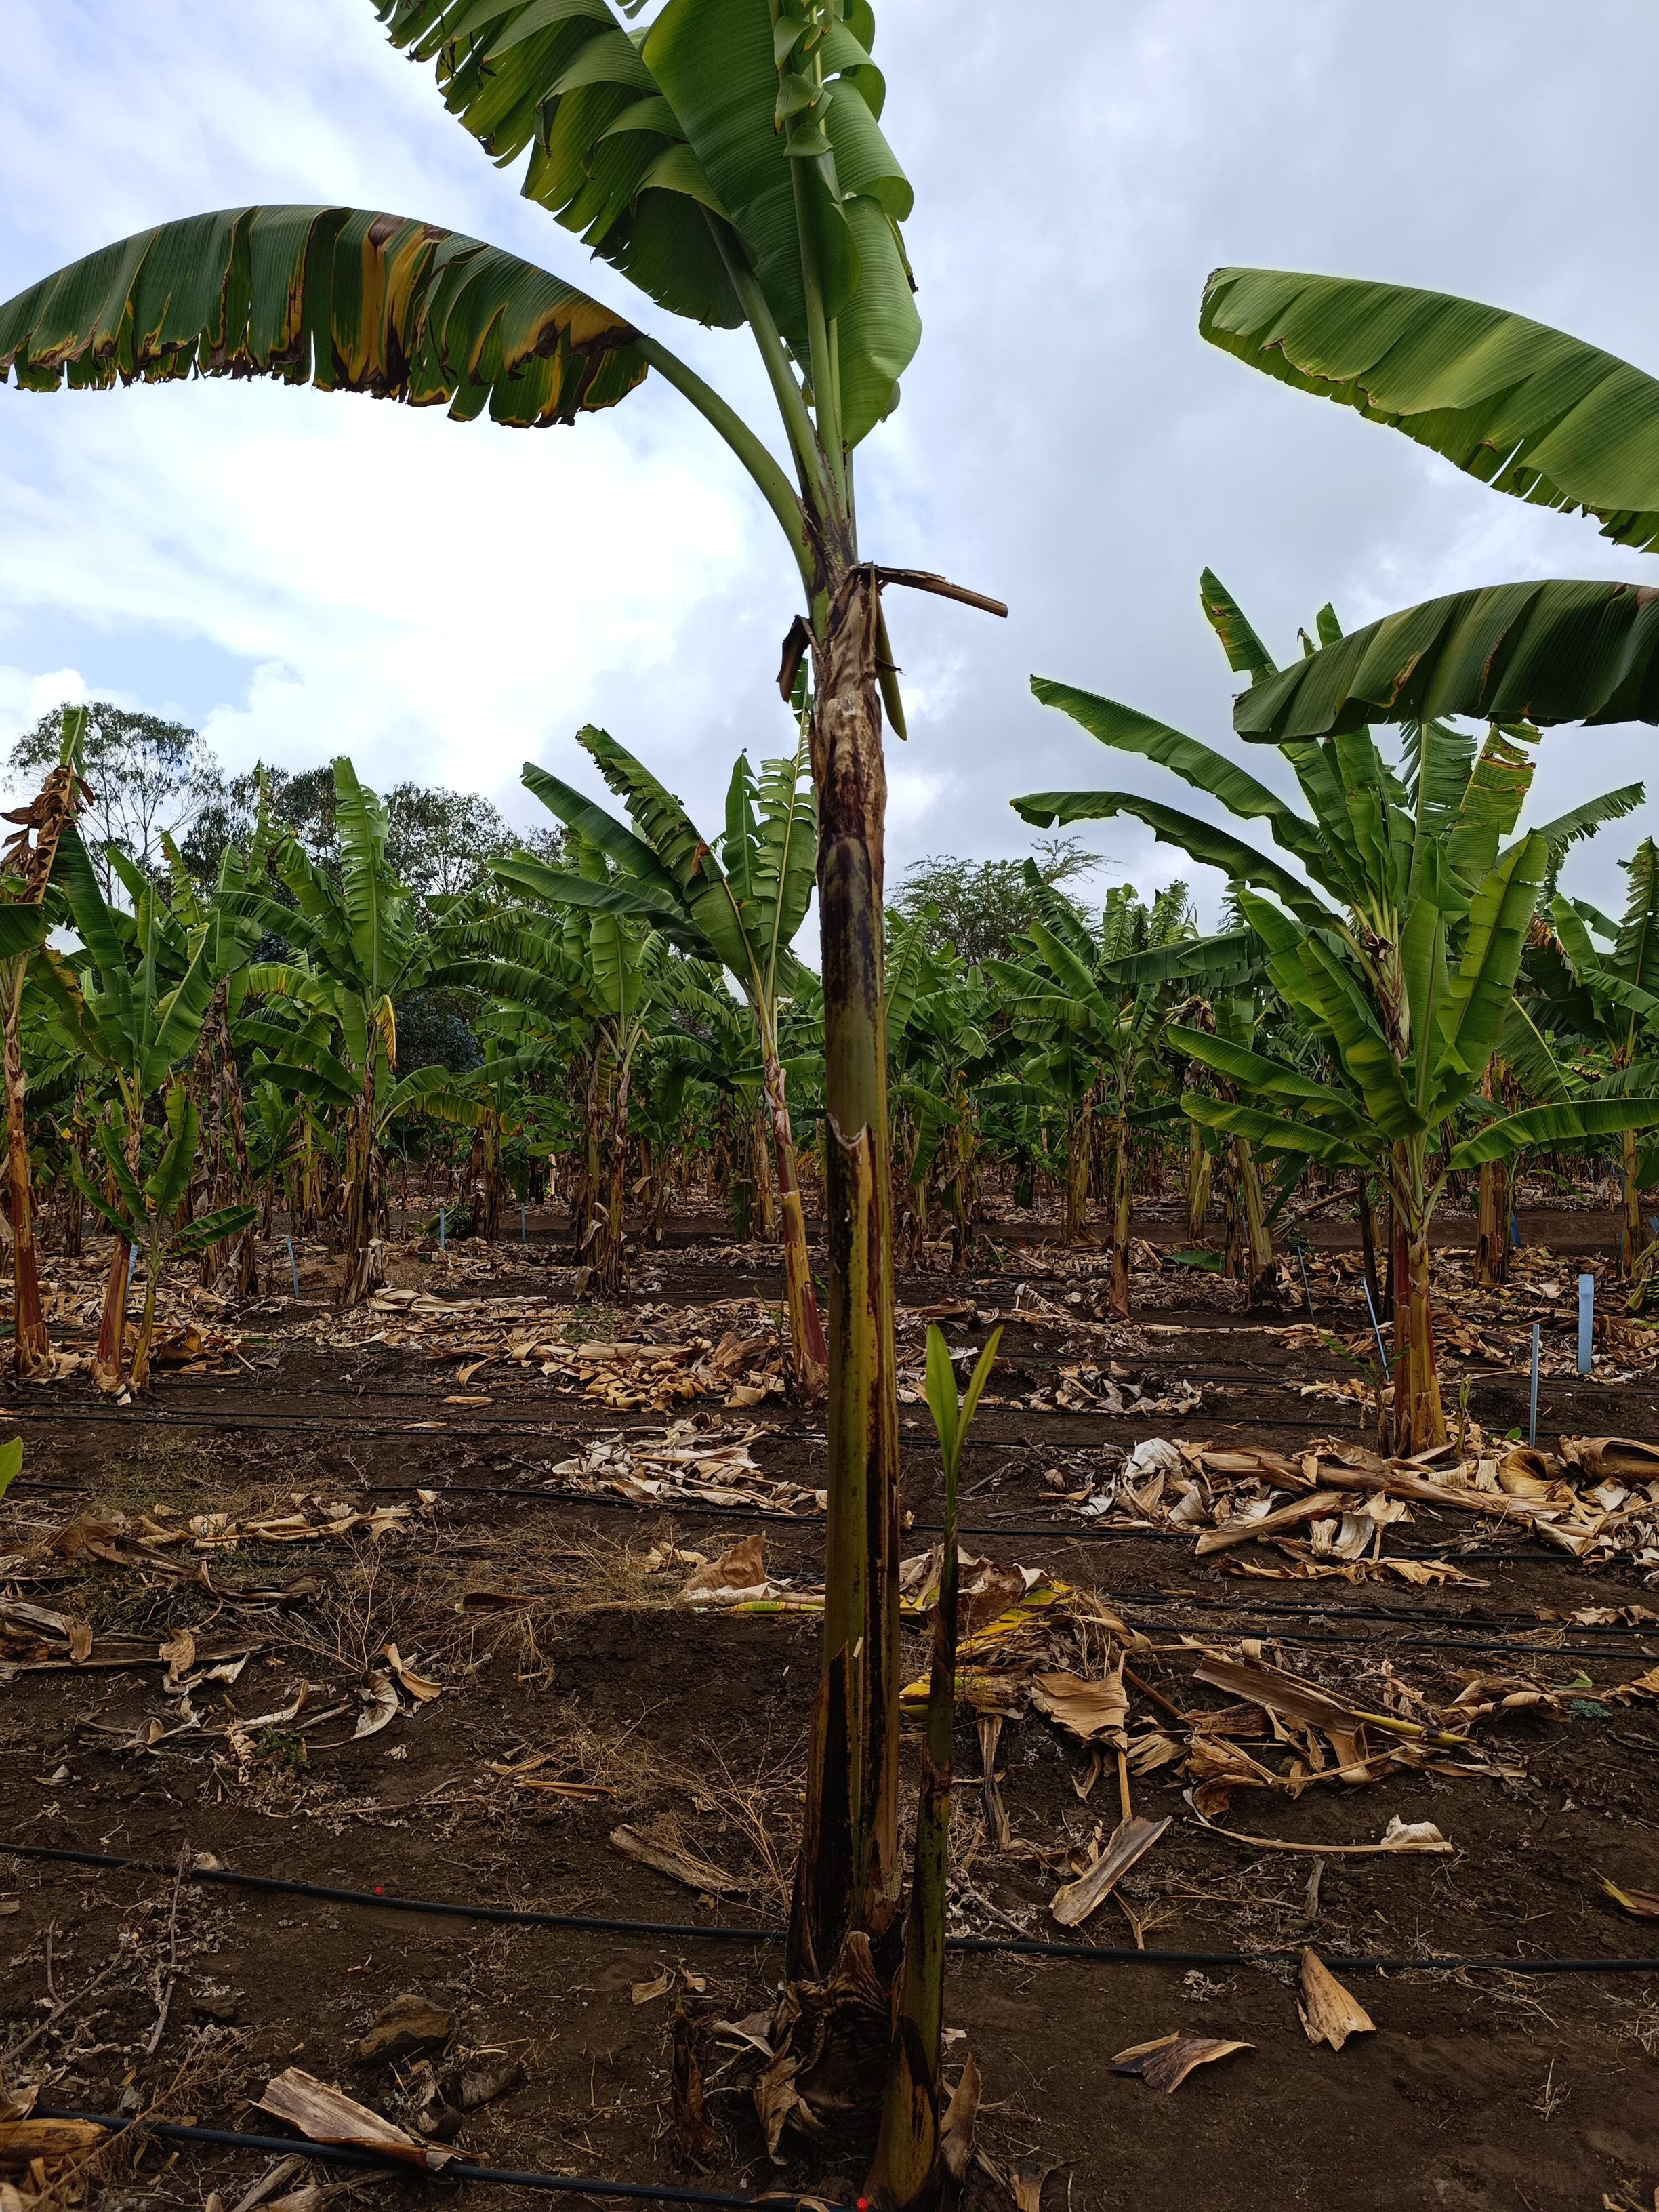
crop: banana
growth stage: vegetative
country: Tanzania
